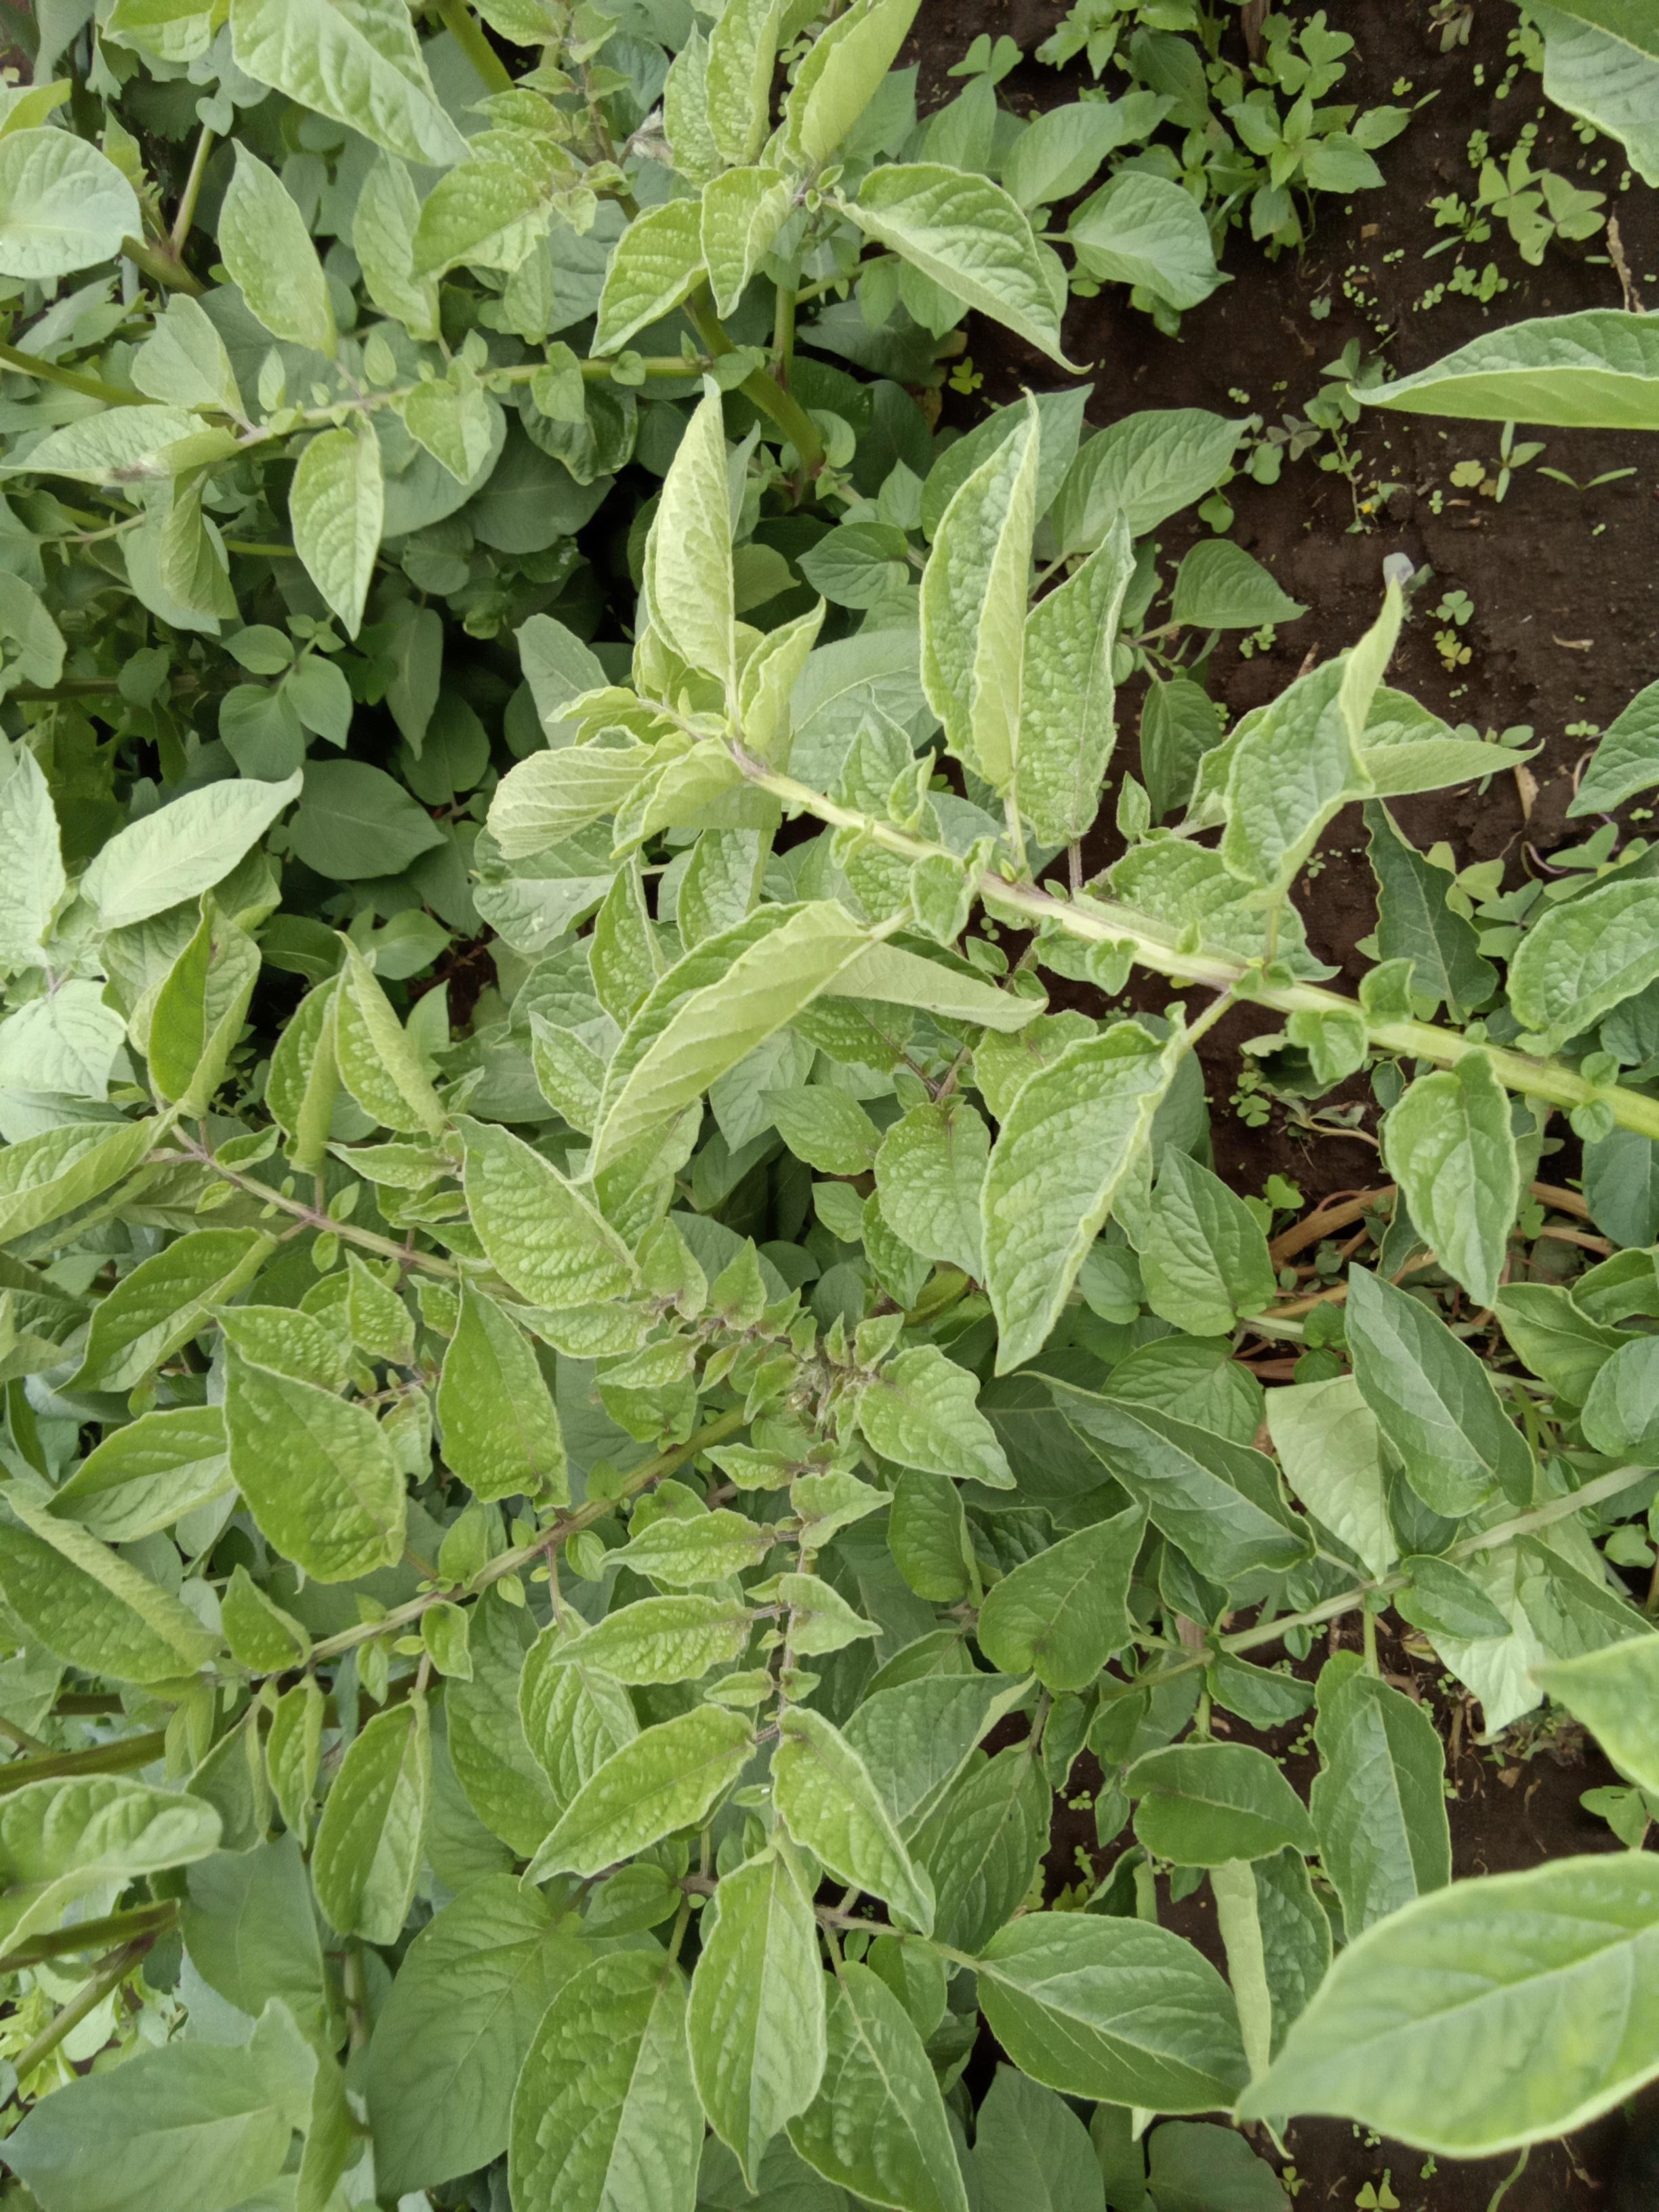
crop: potato
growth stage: flowering
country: Kenya
